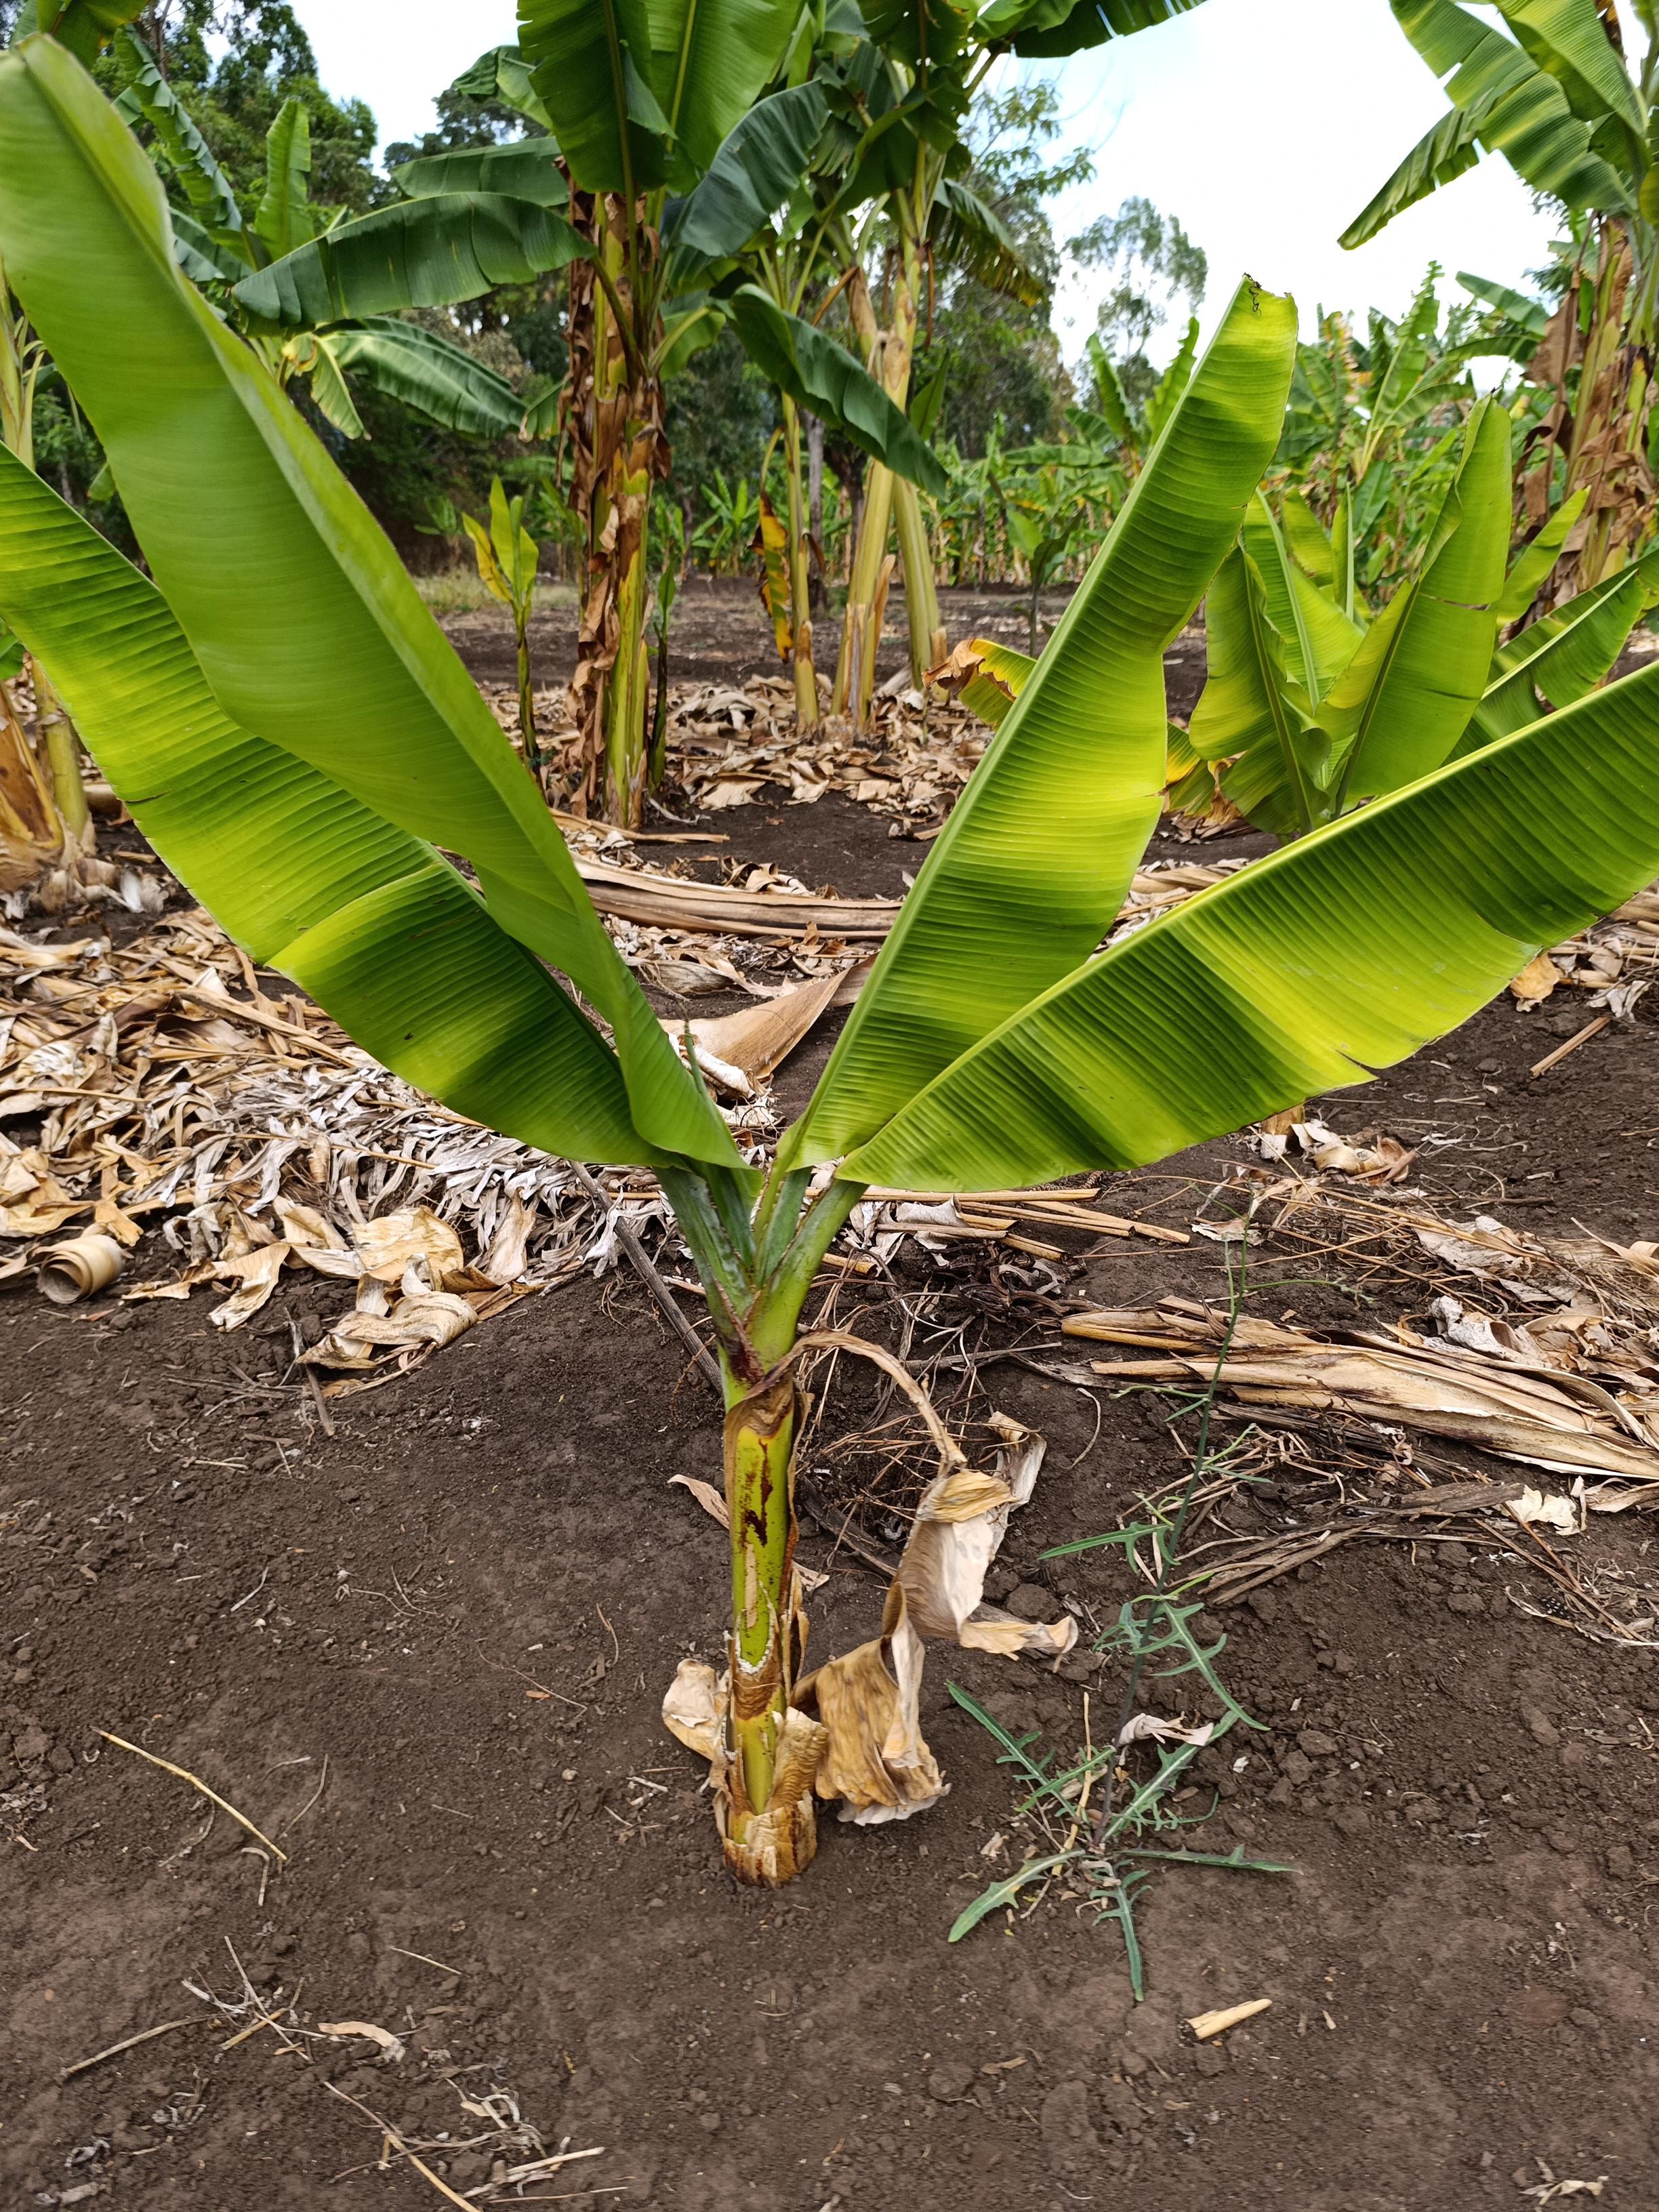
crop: banana
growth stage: vegetative
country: Tanzania
